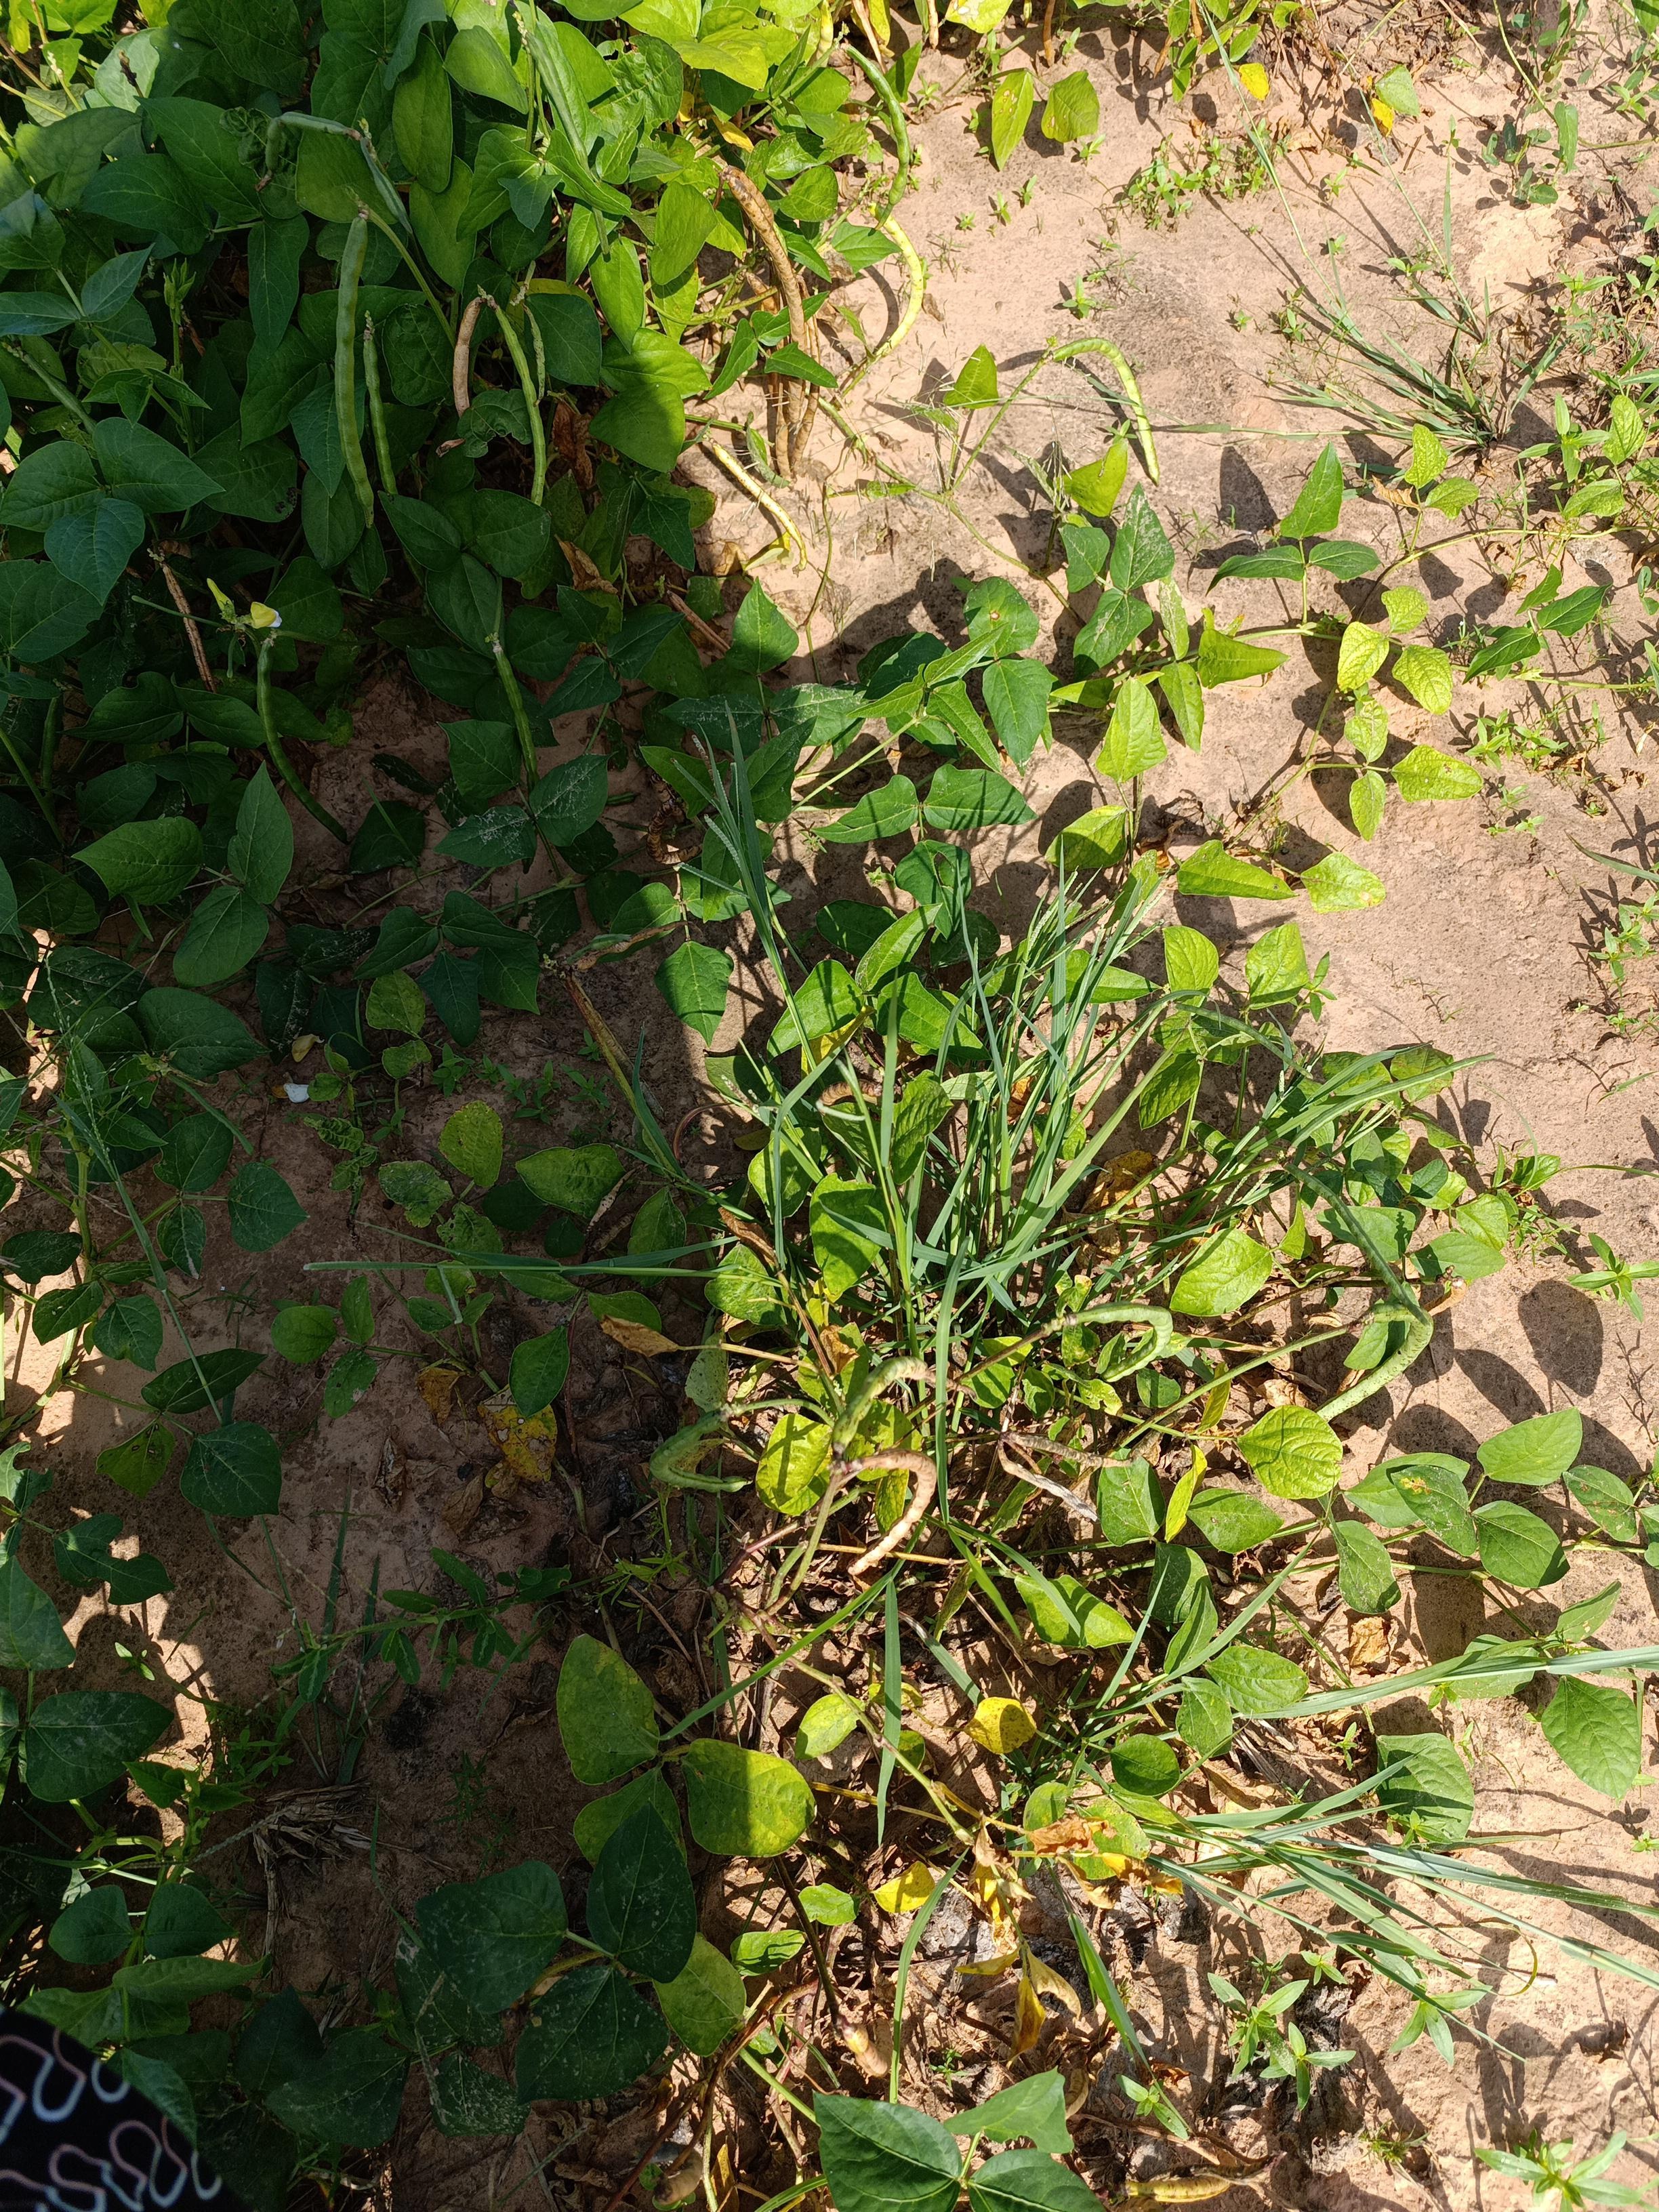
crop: cowpea
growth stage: maturity
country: Nigeria
